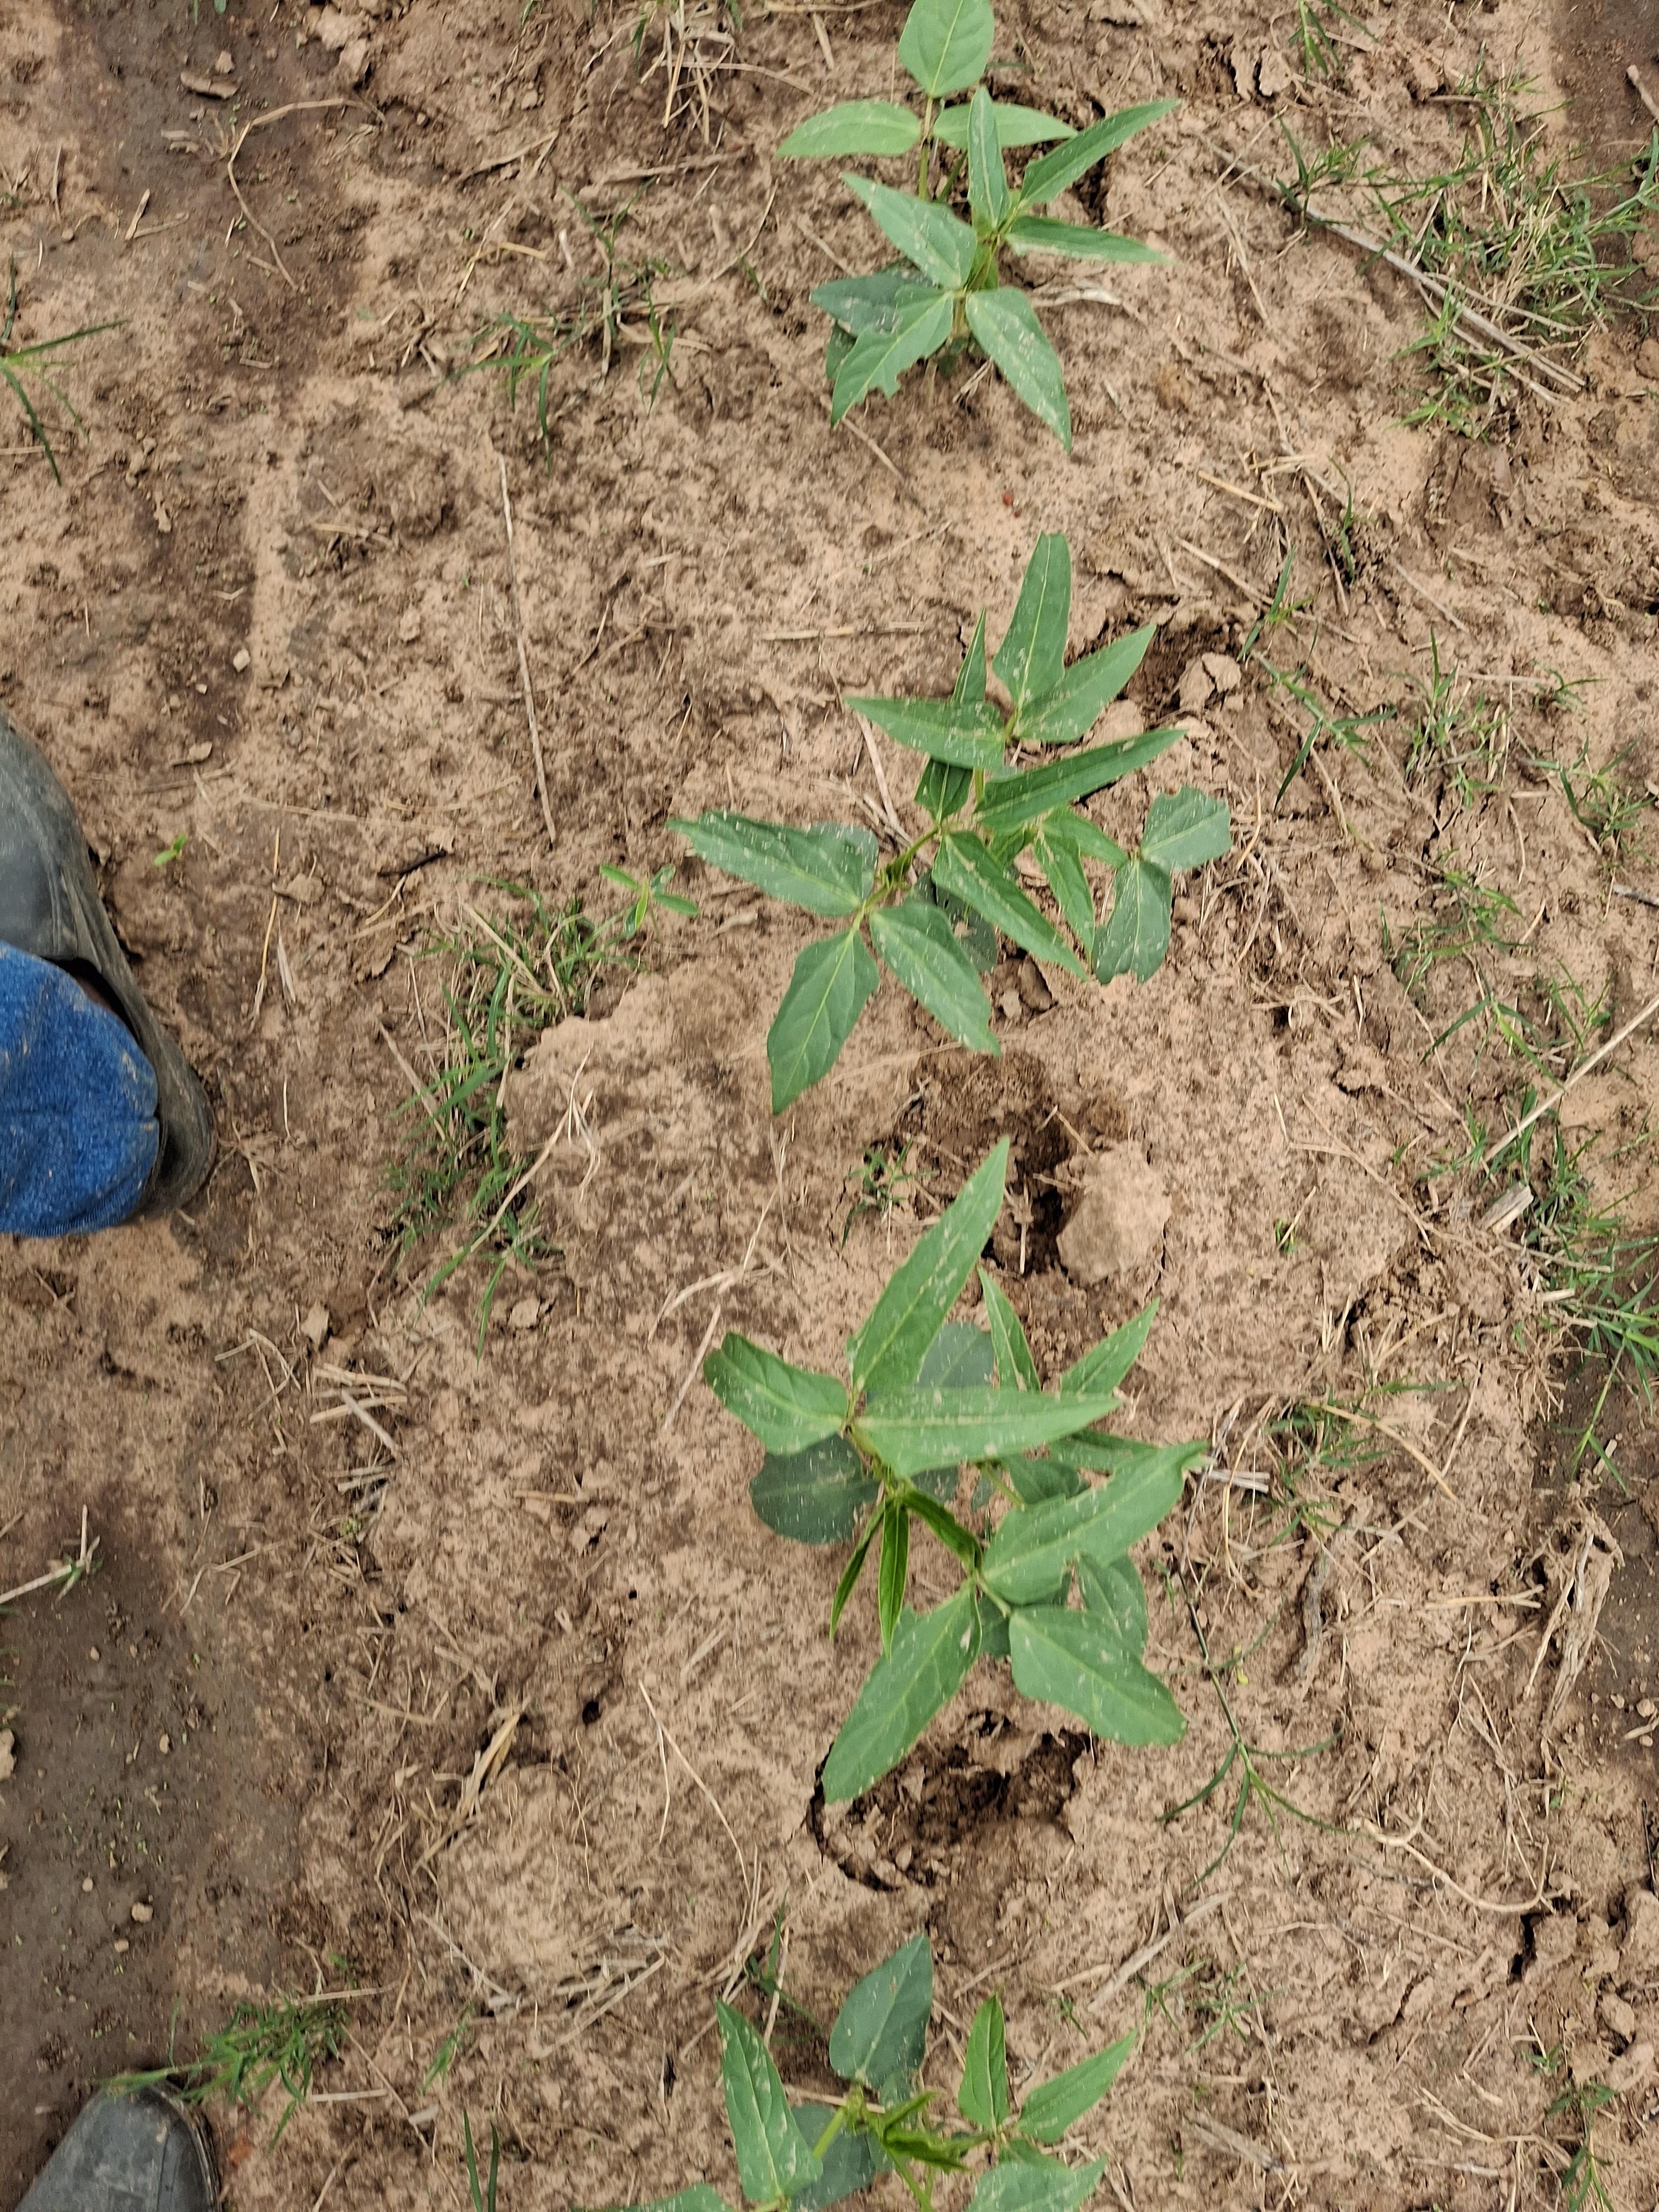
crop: cowpea
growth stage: emergence
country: Nigeria
